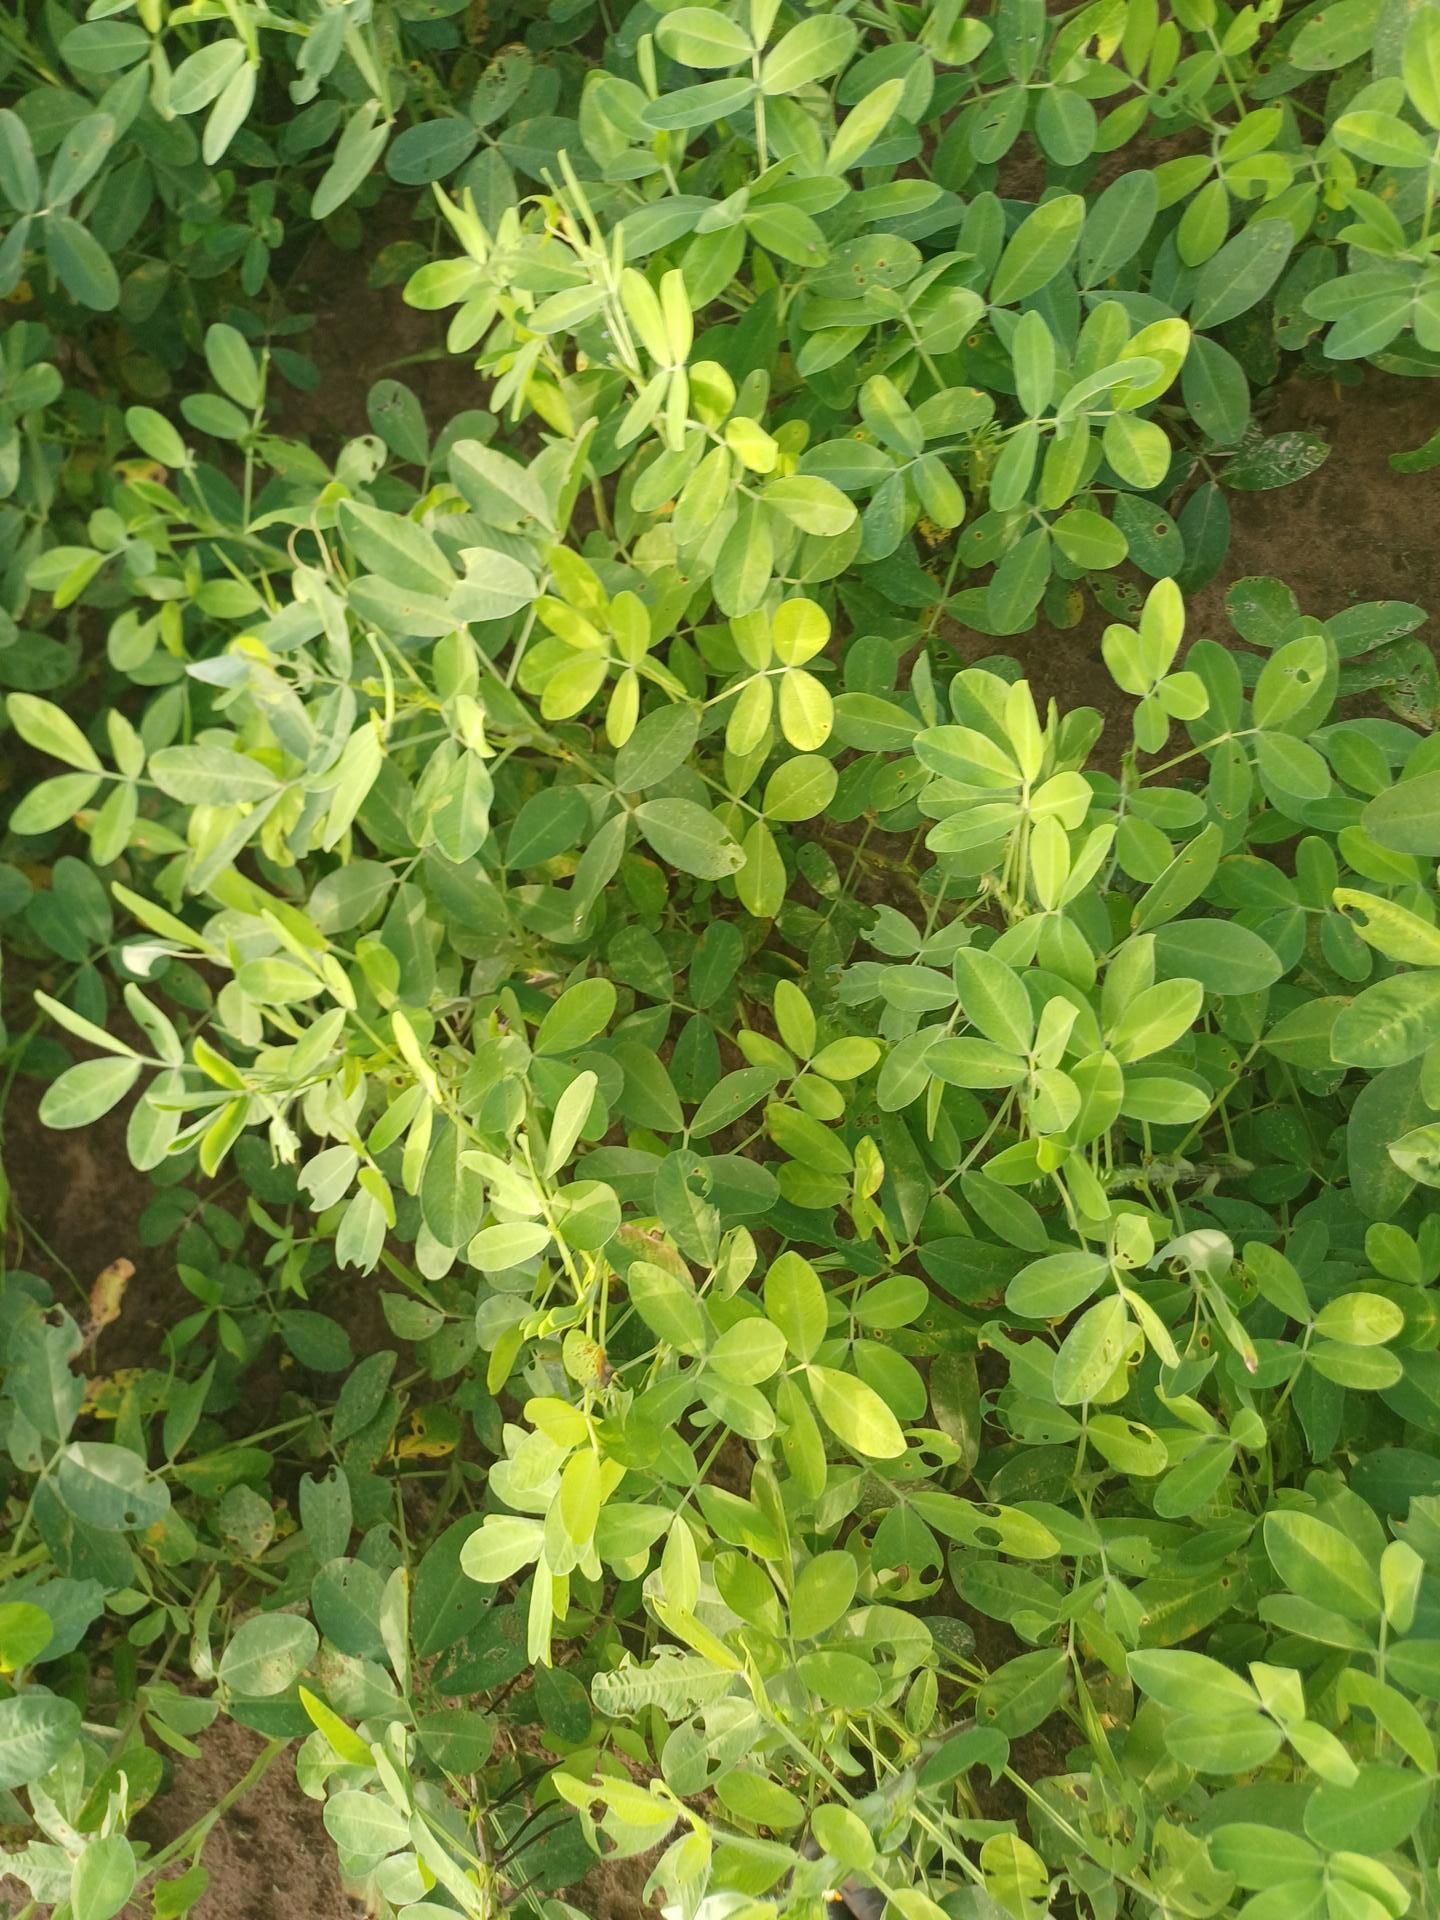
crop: groundnut
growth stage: flowering
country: Senegal
